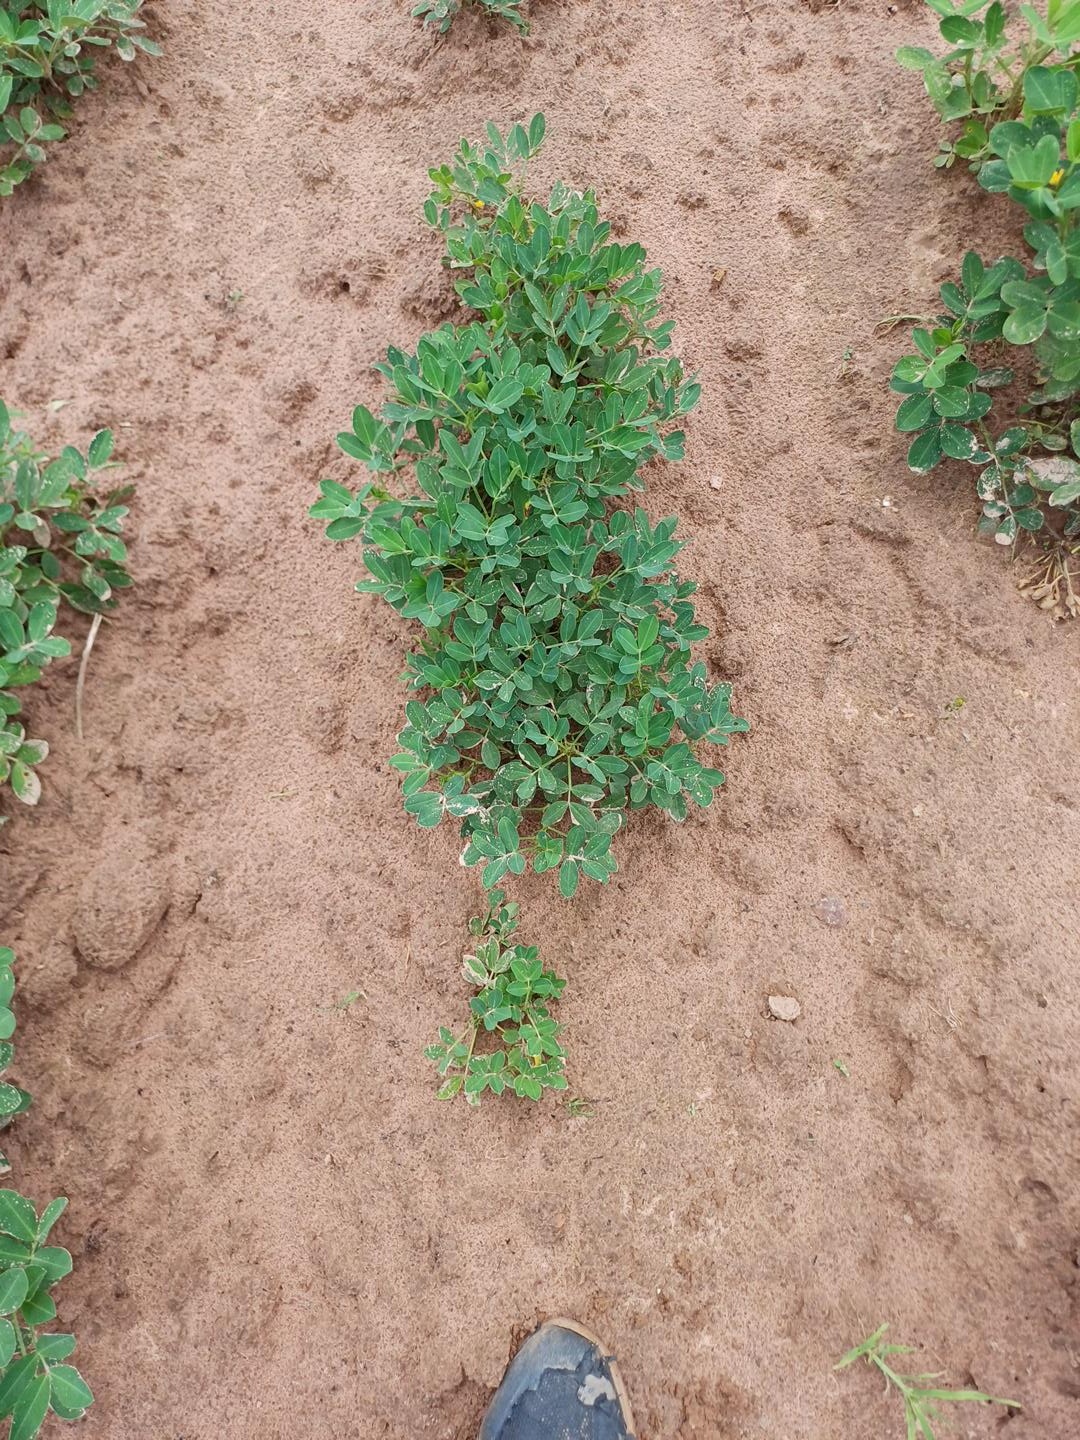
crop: groundnut
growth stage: flowering
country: Senegal
